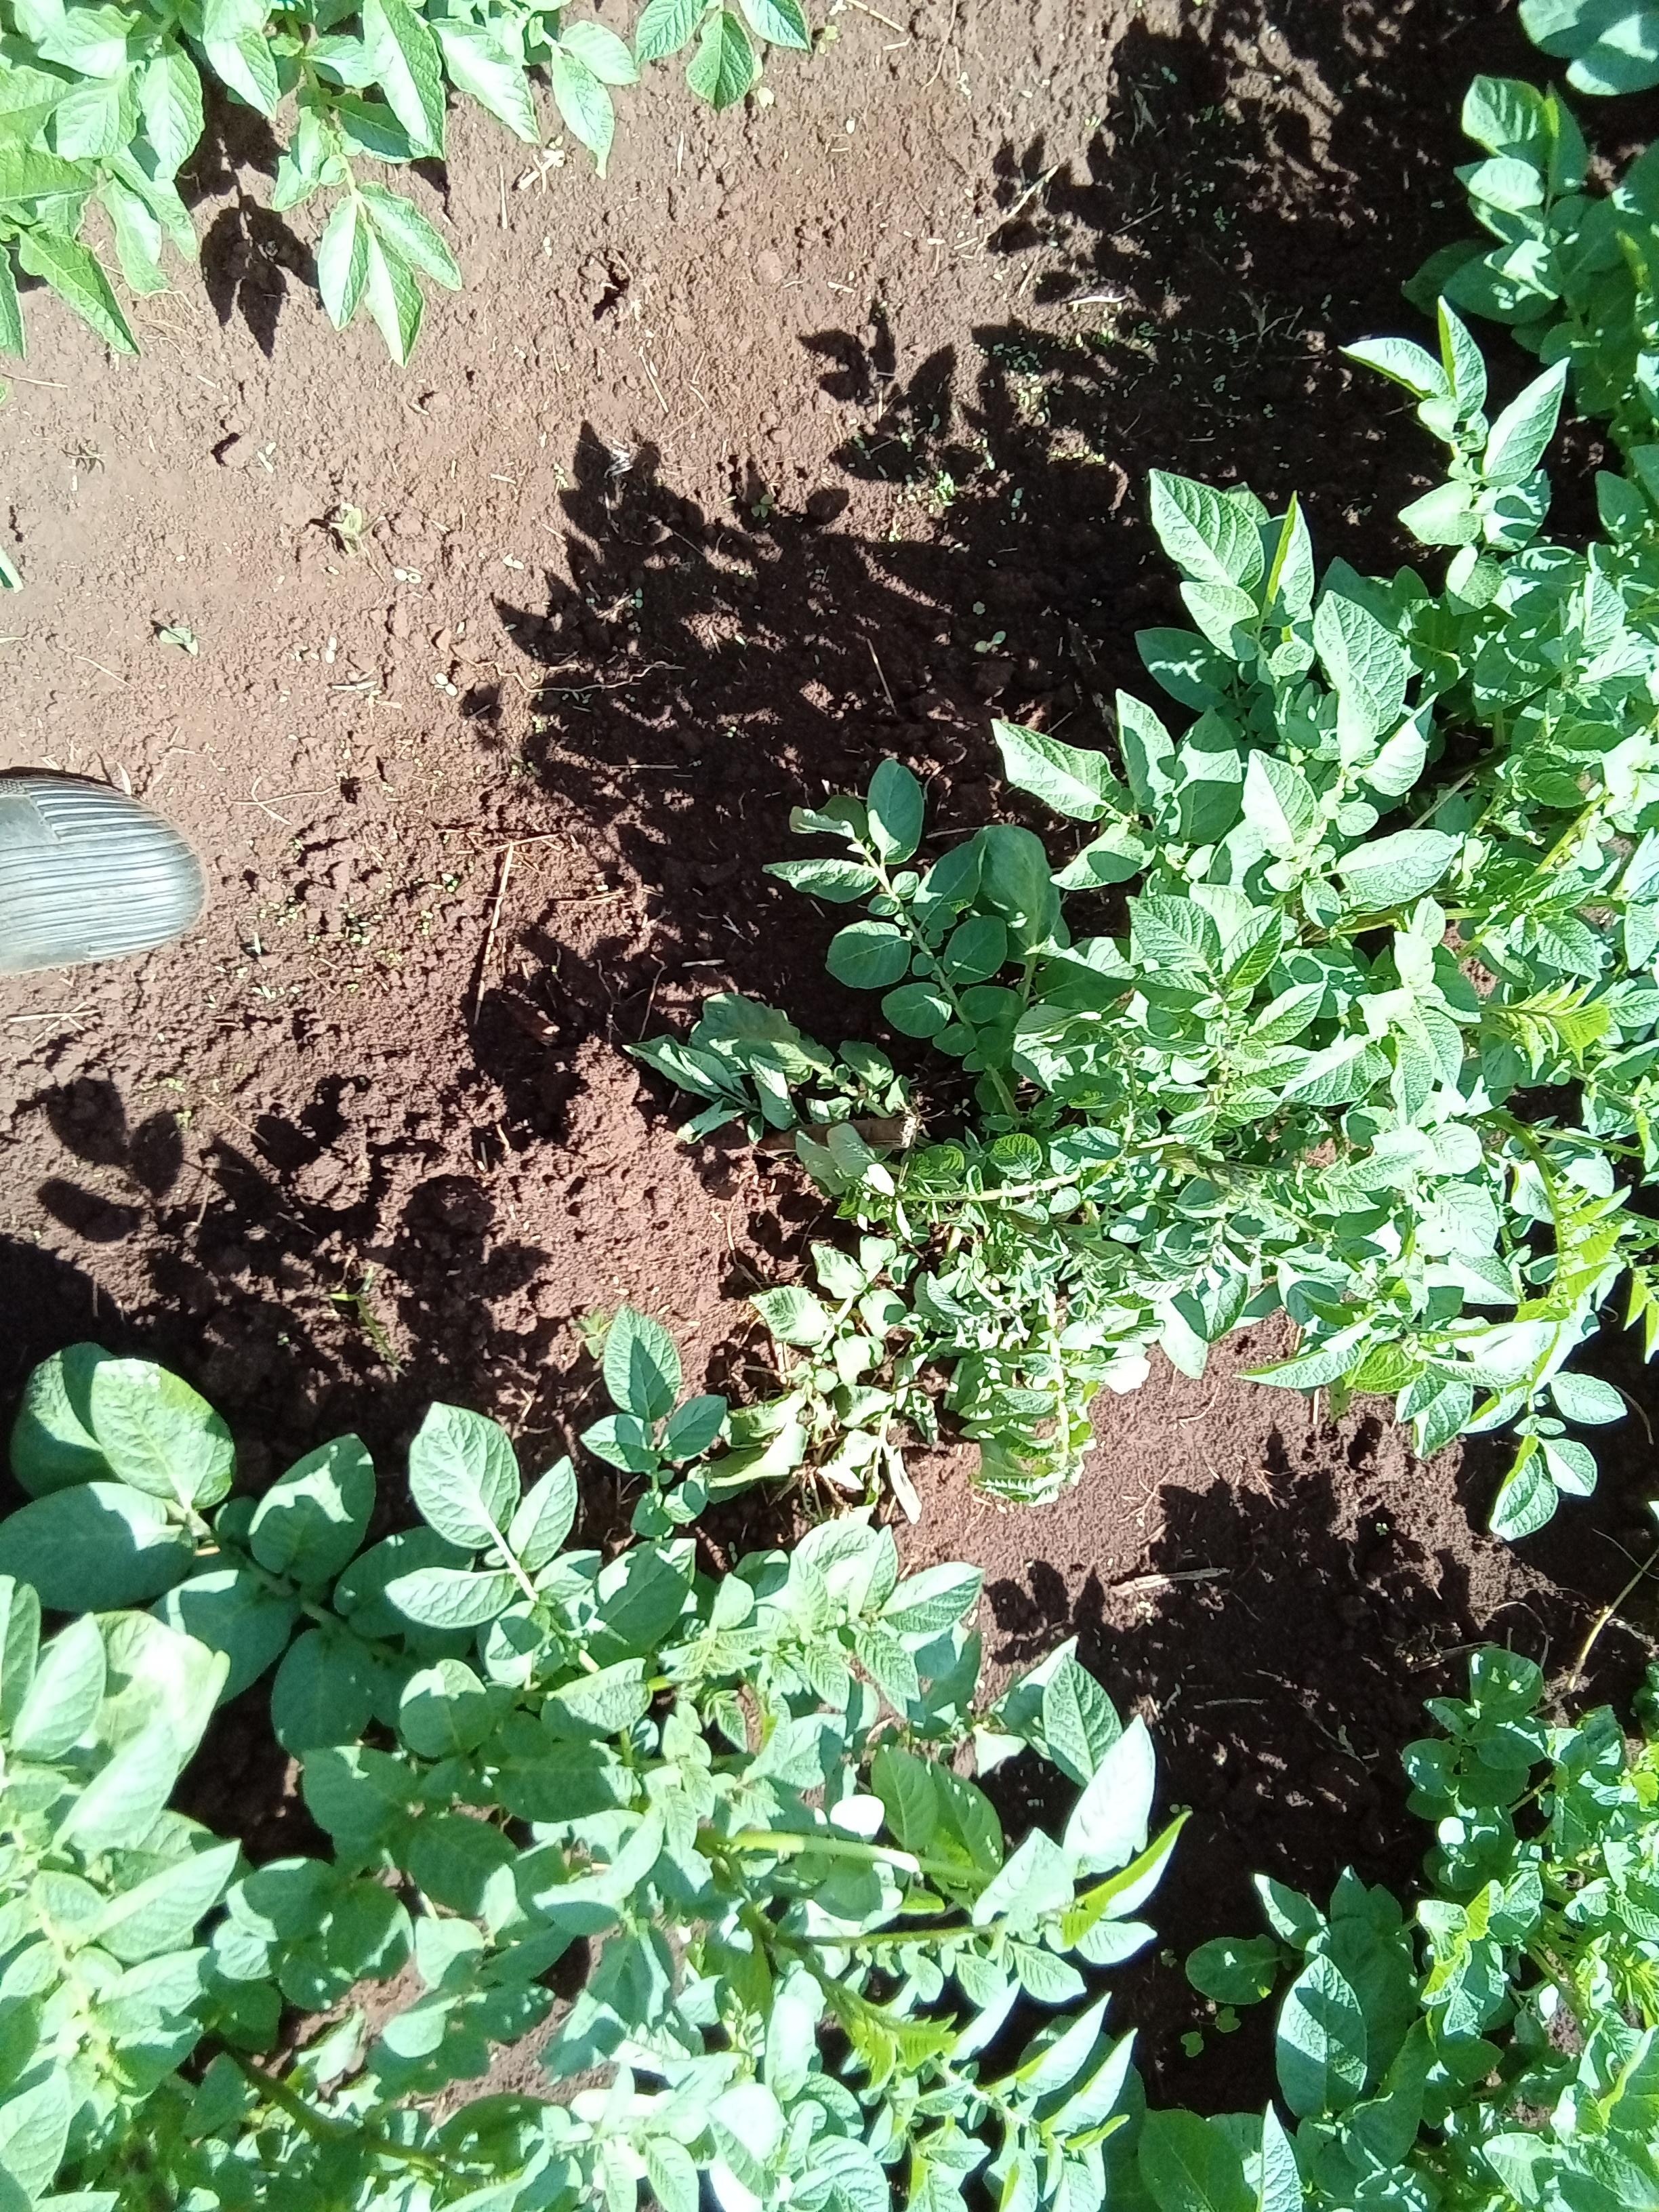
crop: potato
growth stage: vegetative
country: Kenya
